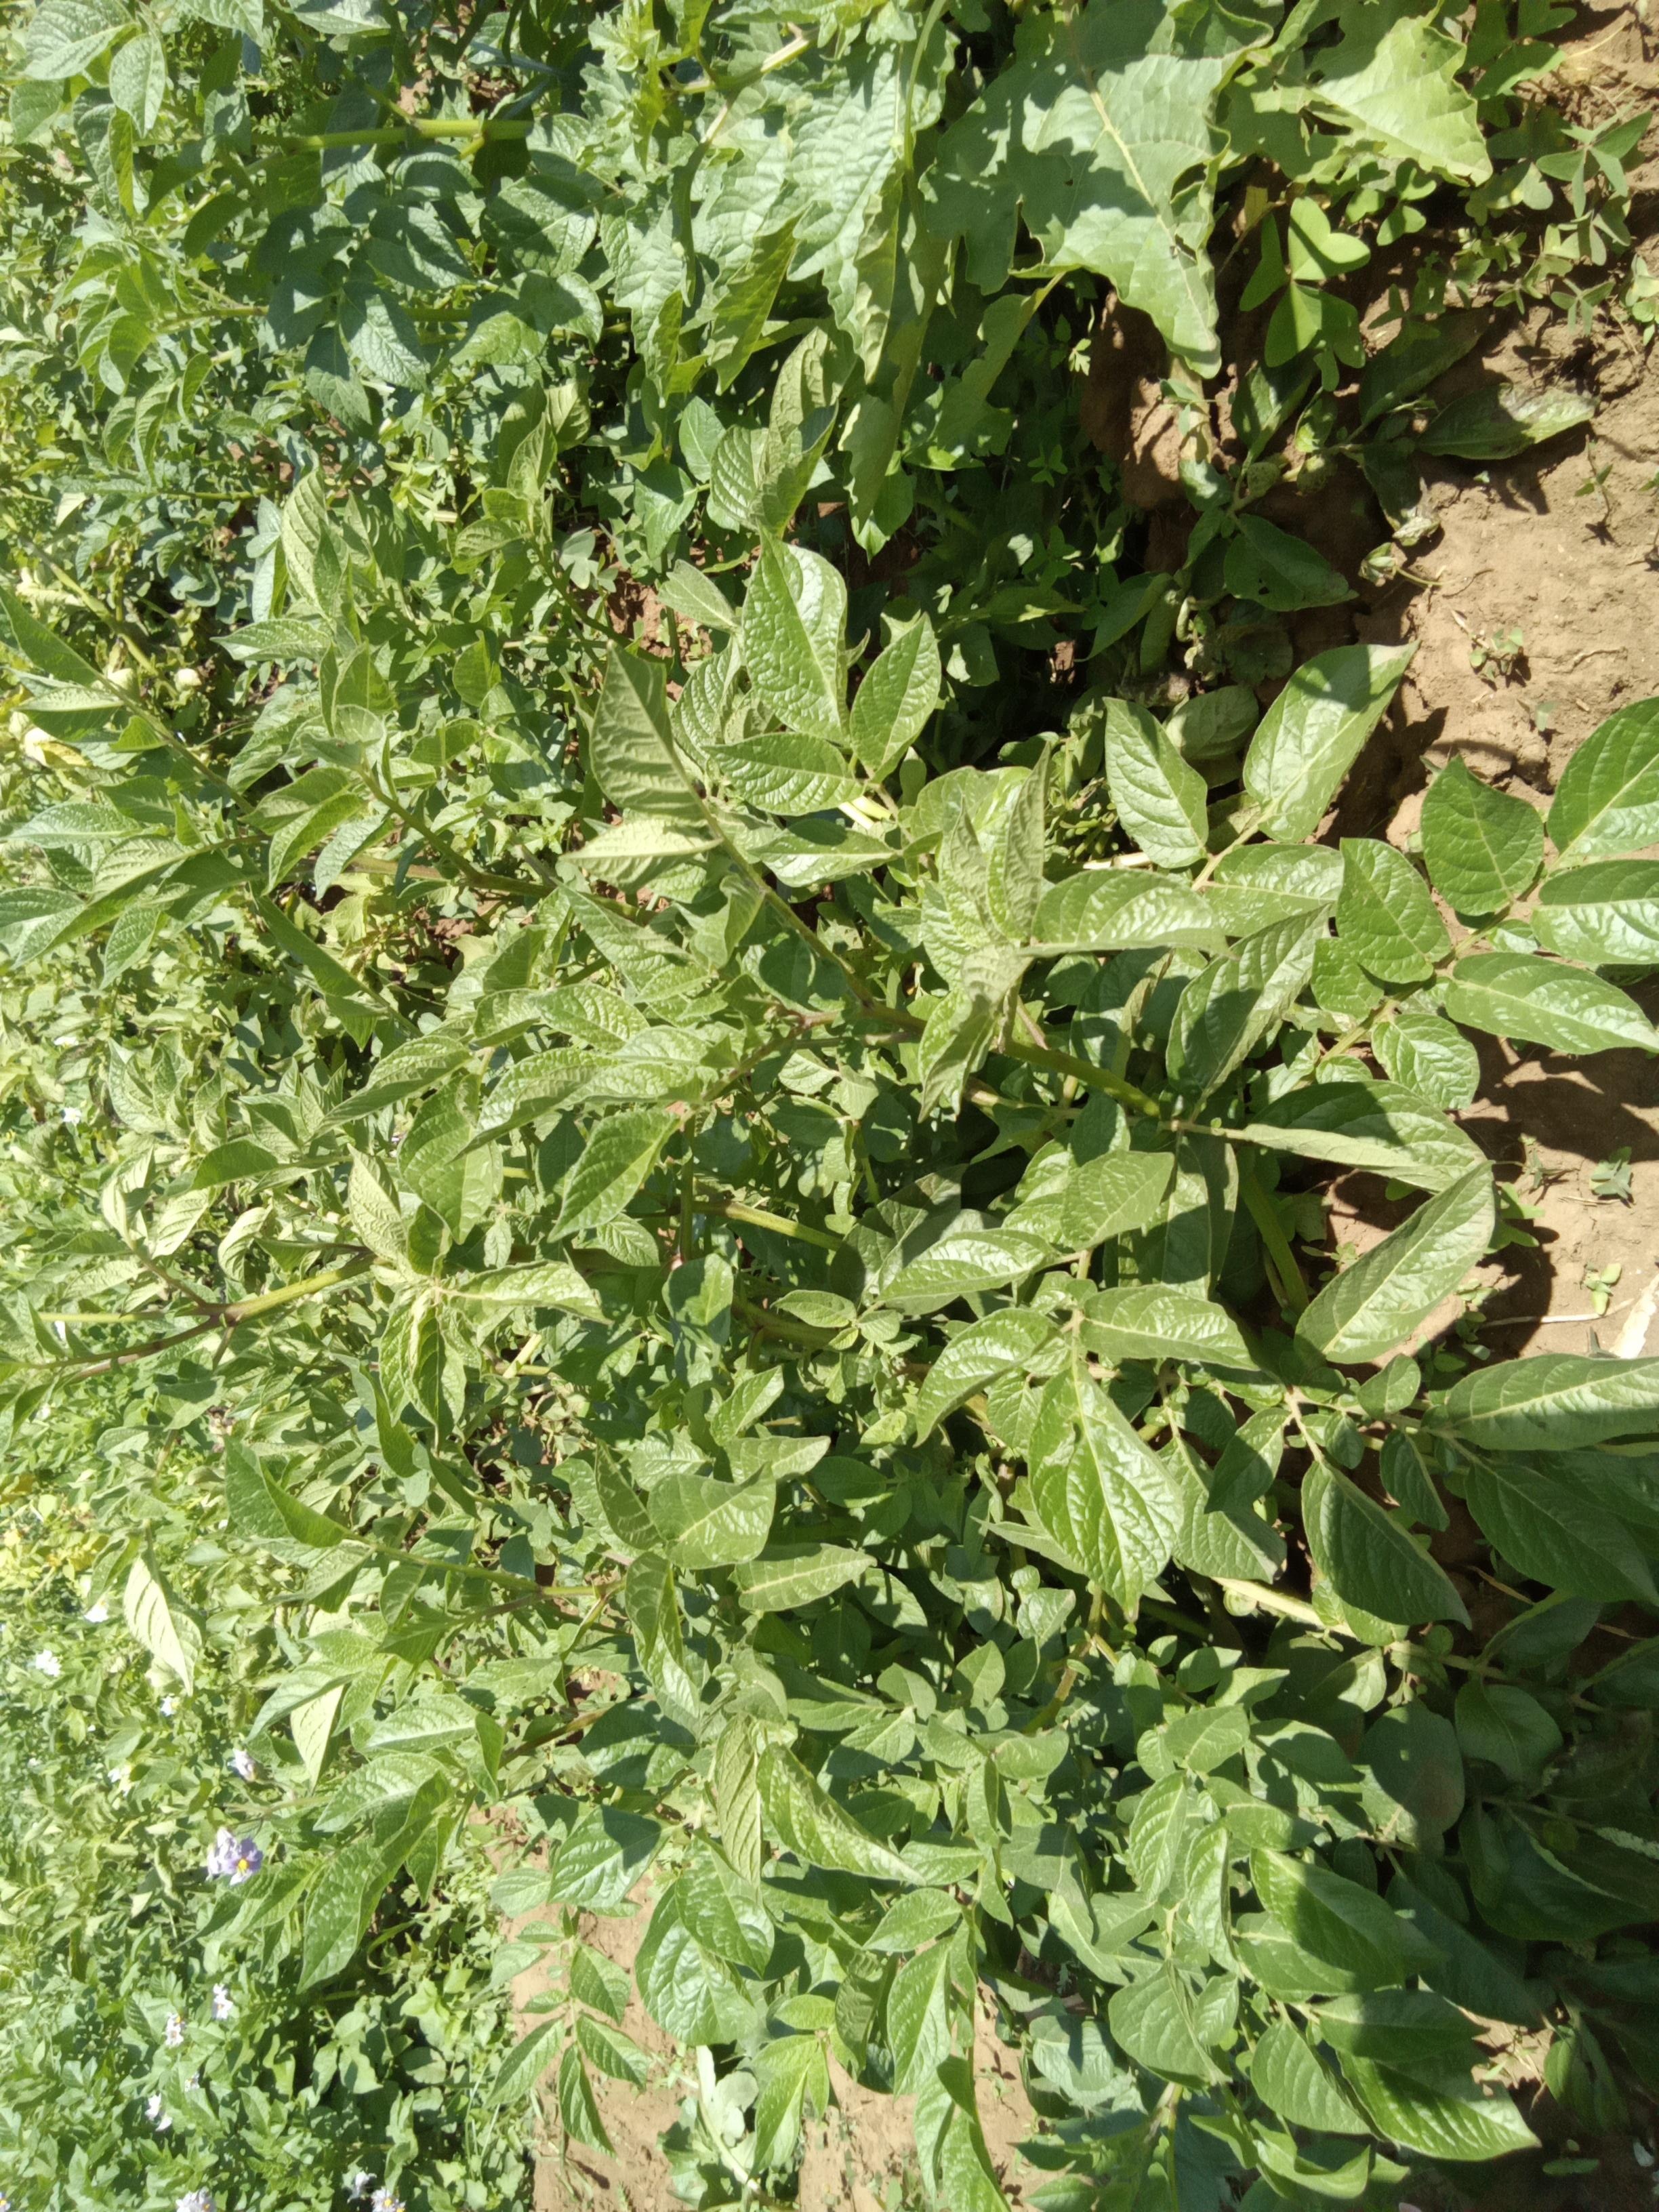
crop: potato
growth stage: flowering
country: Kenya
